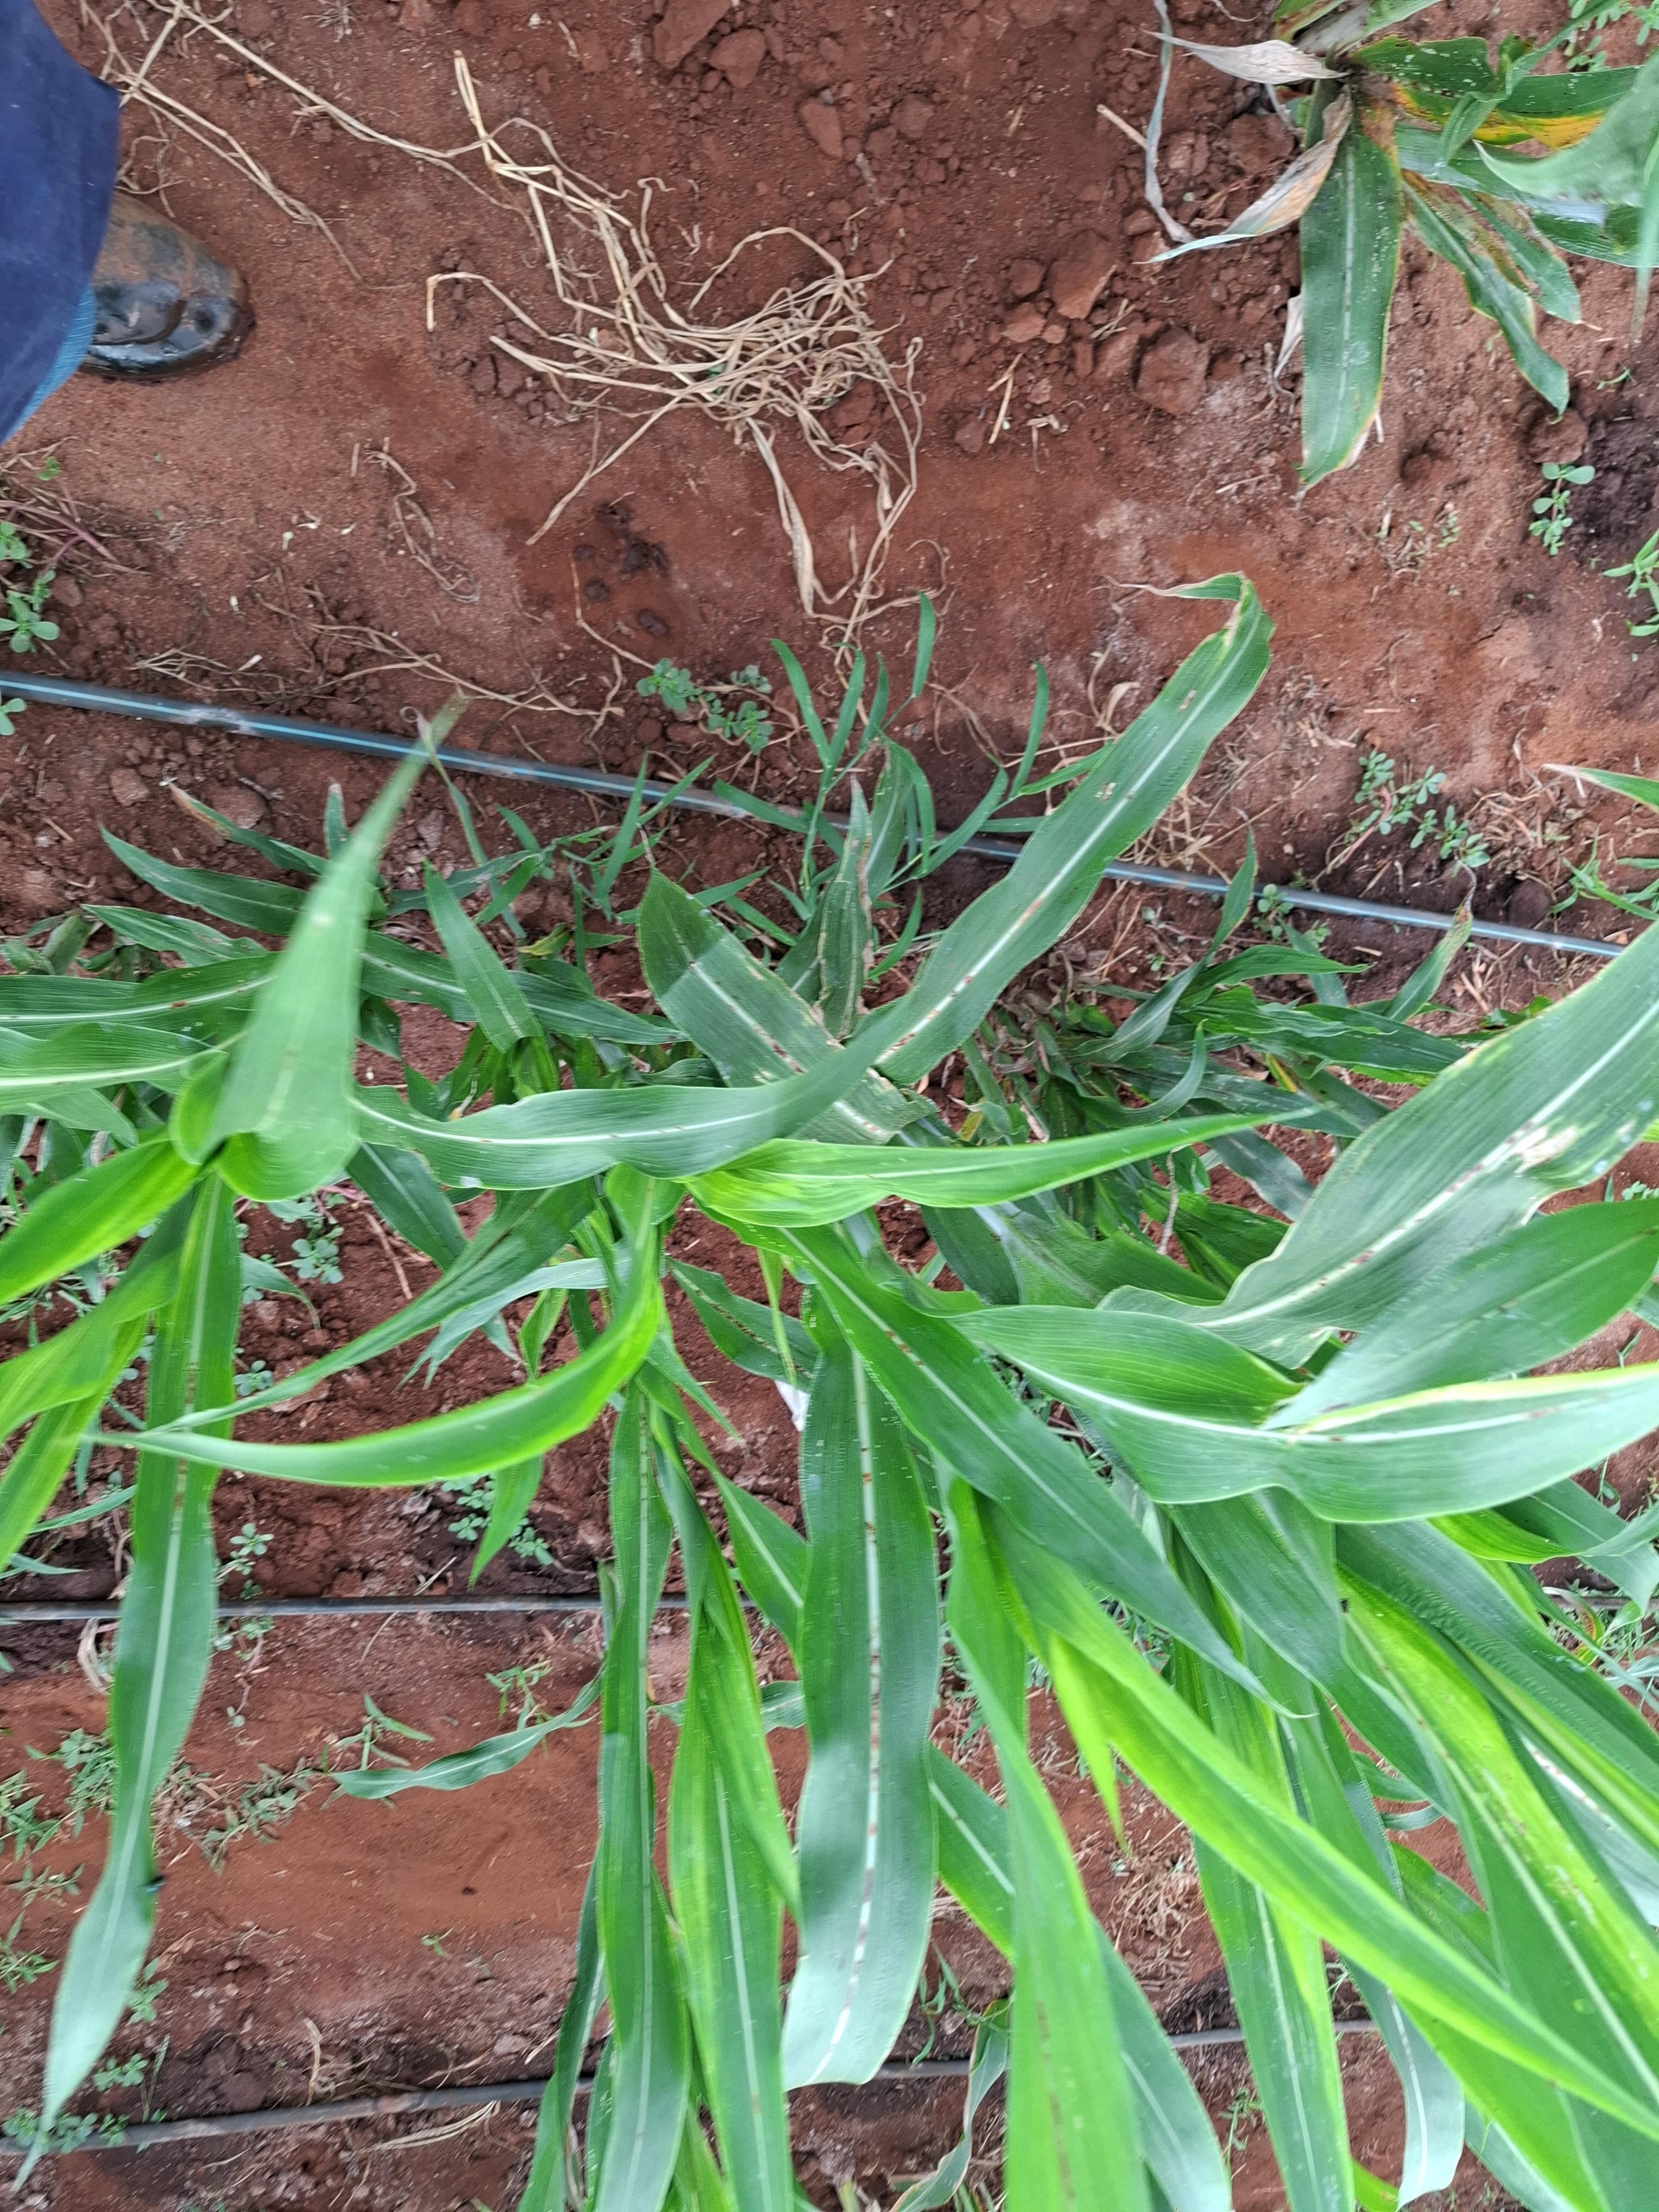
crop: sorghum
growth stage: vegetative
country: Kenya
